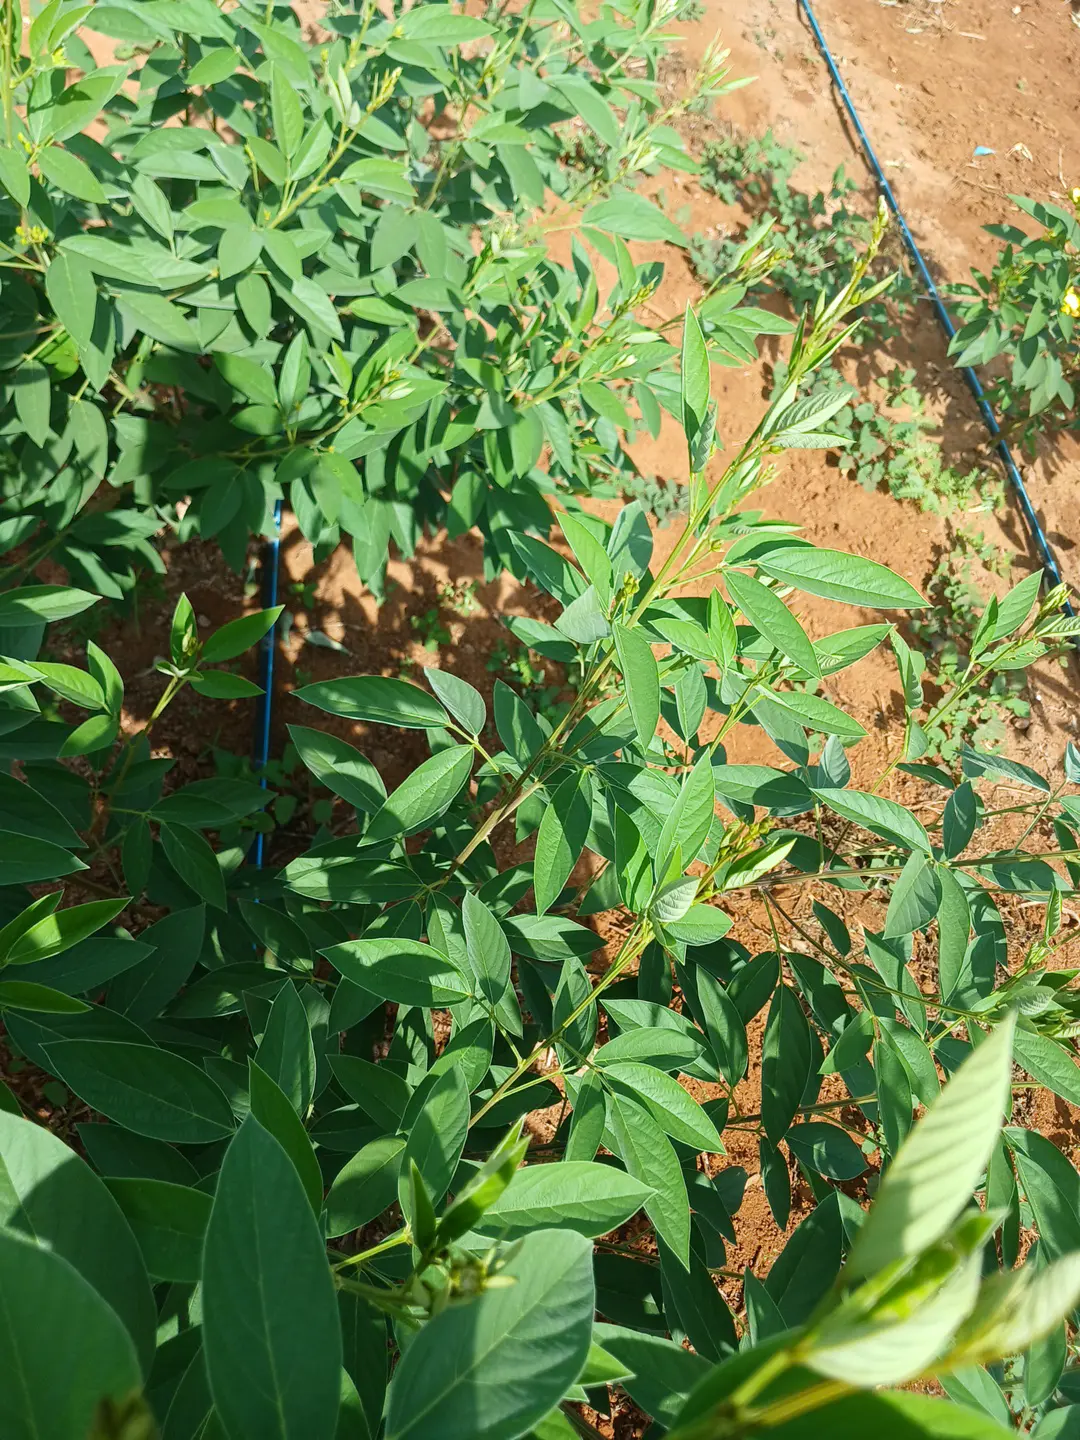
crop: pigeonpea
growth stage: vegetative
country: Kenya
